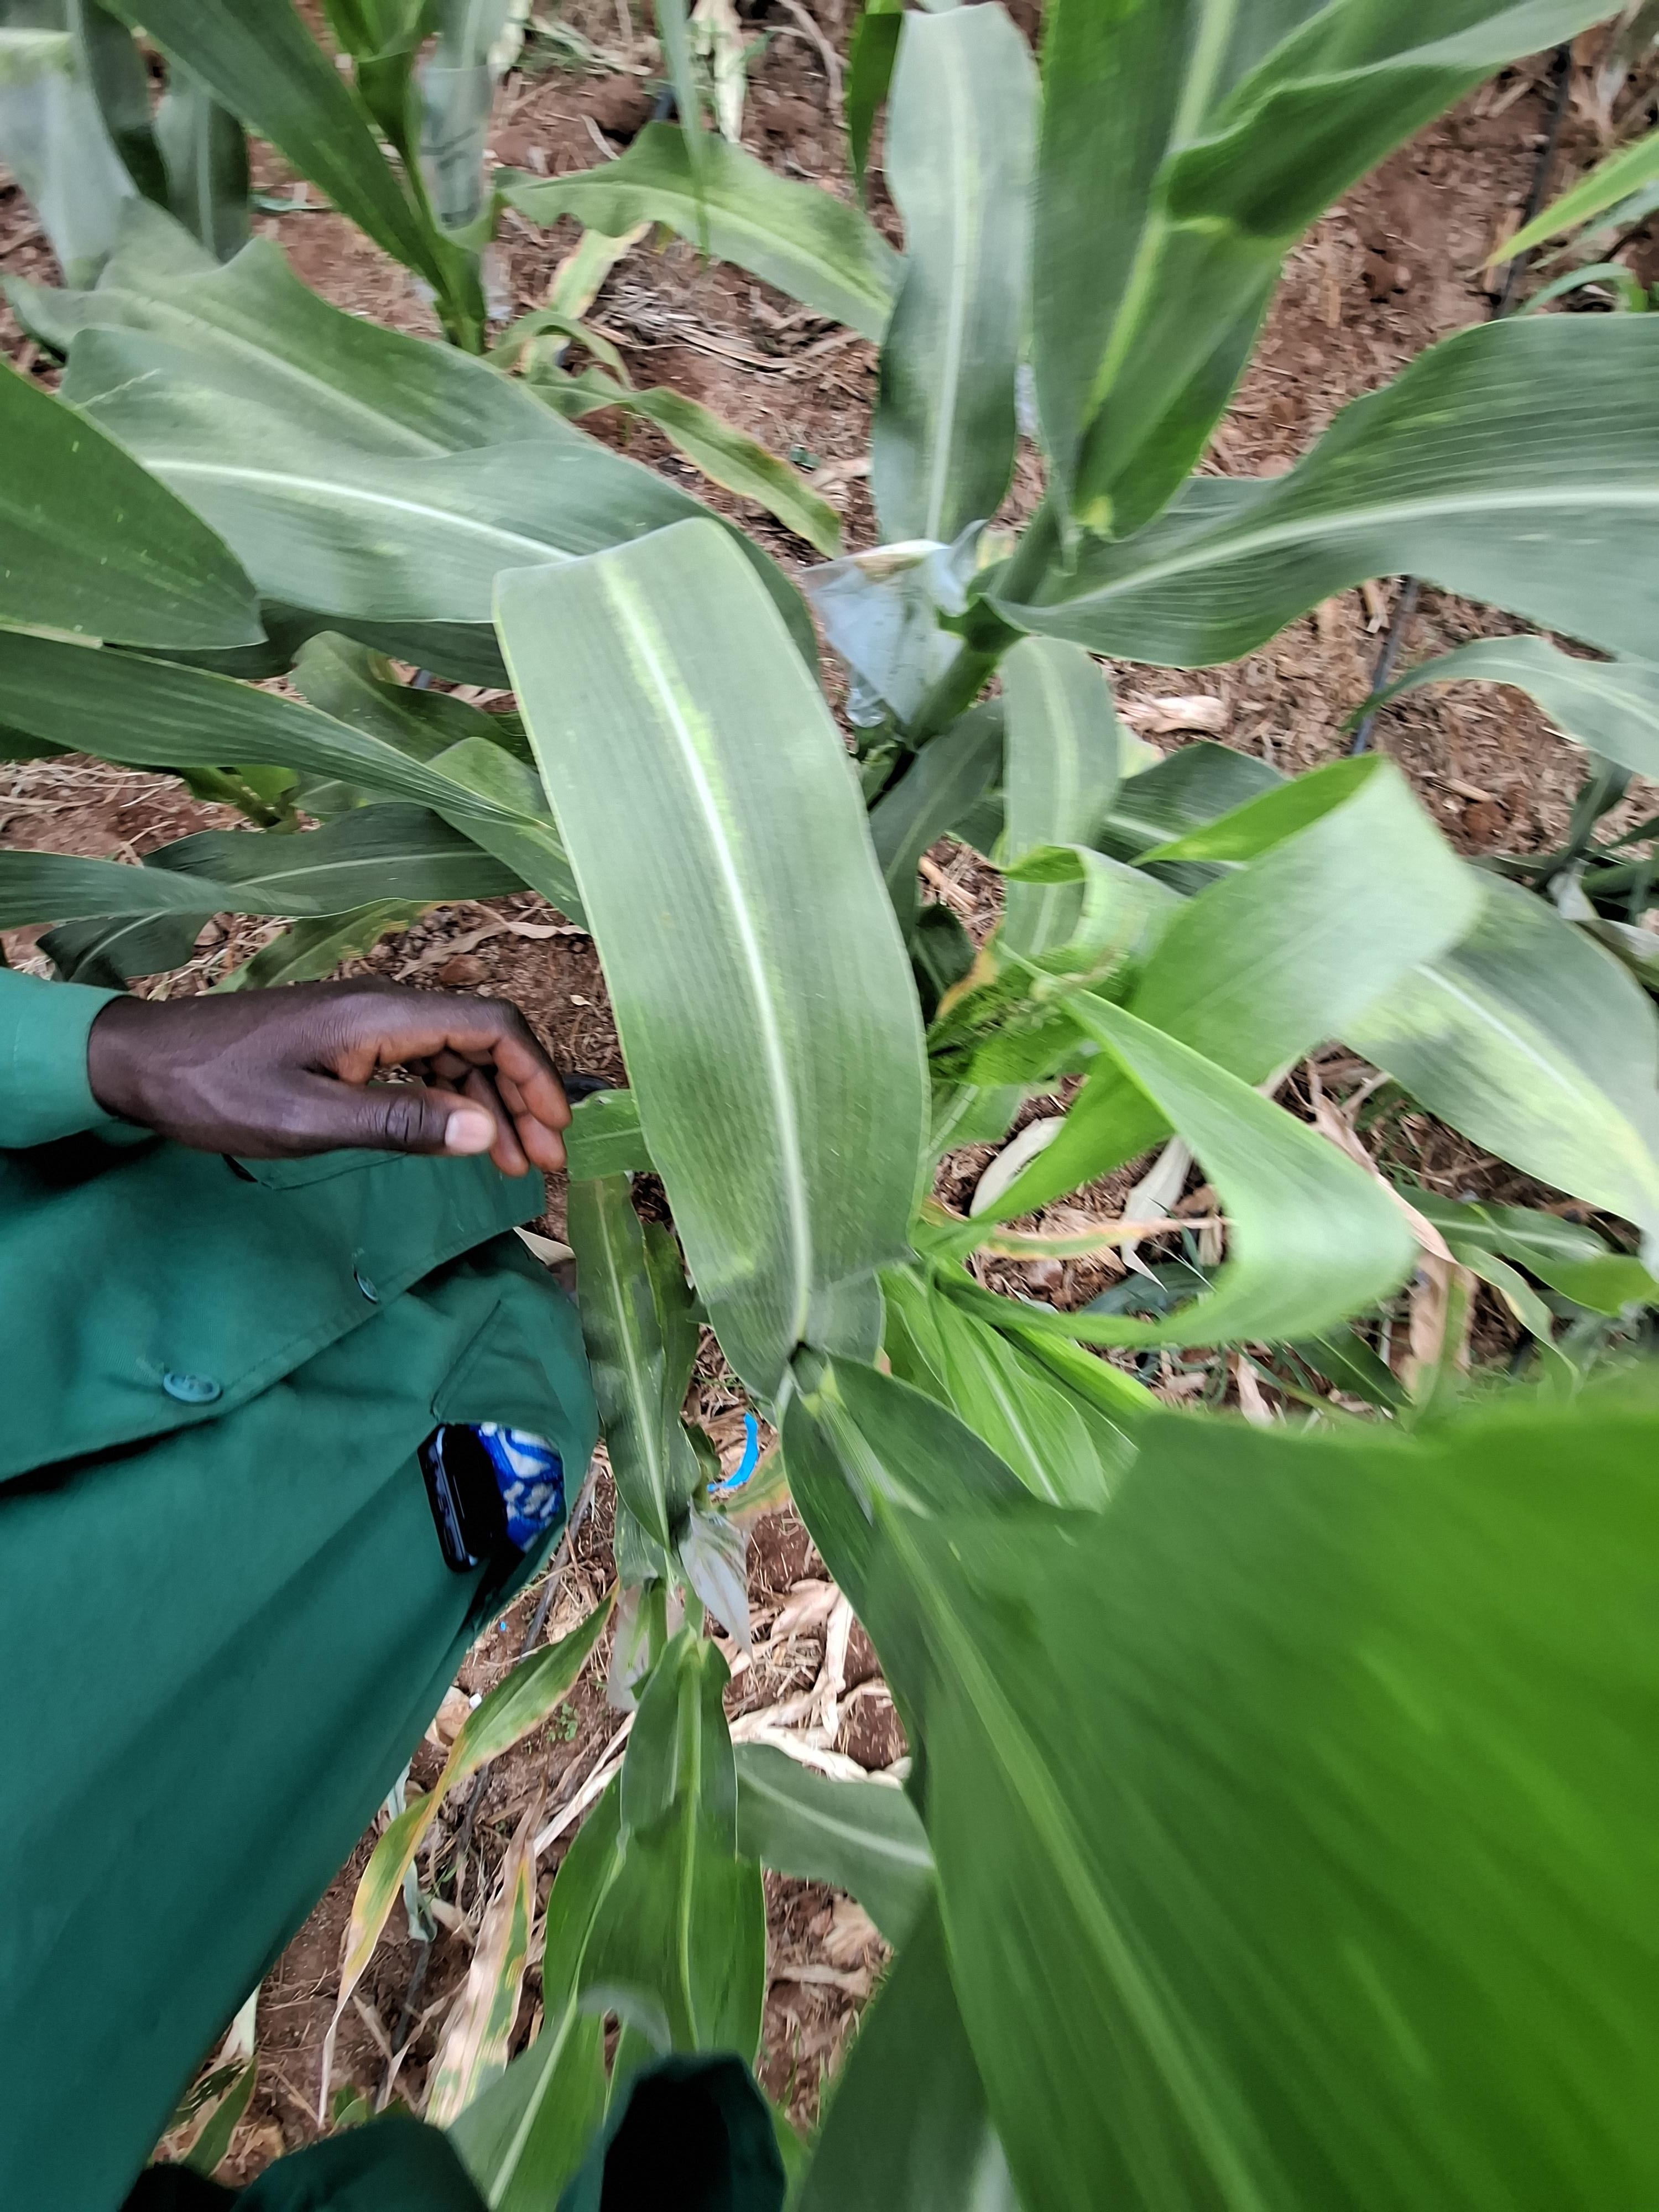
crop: maize
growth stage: flowering
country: Kenya
